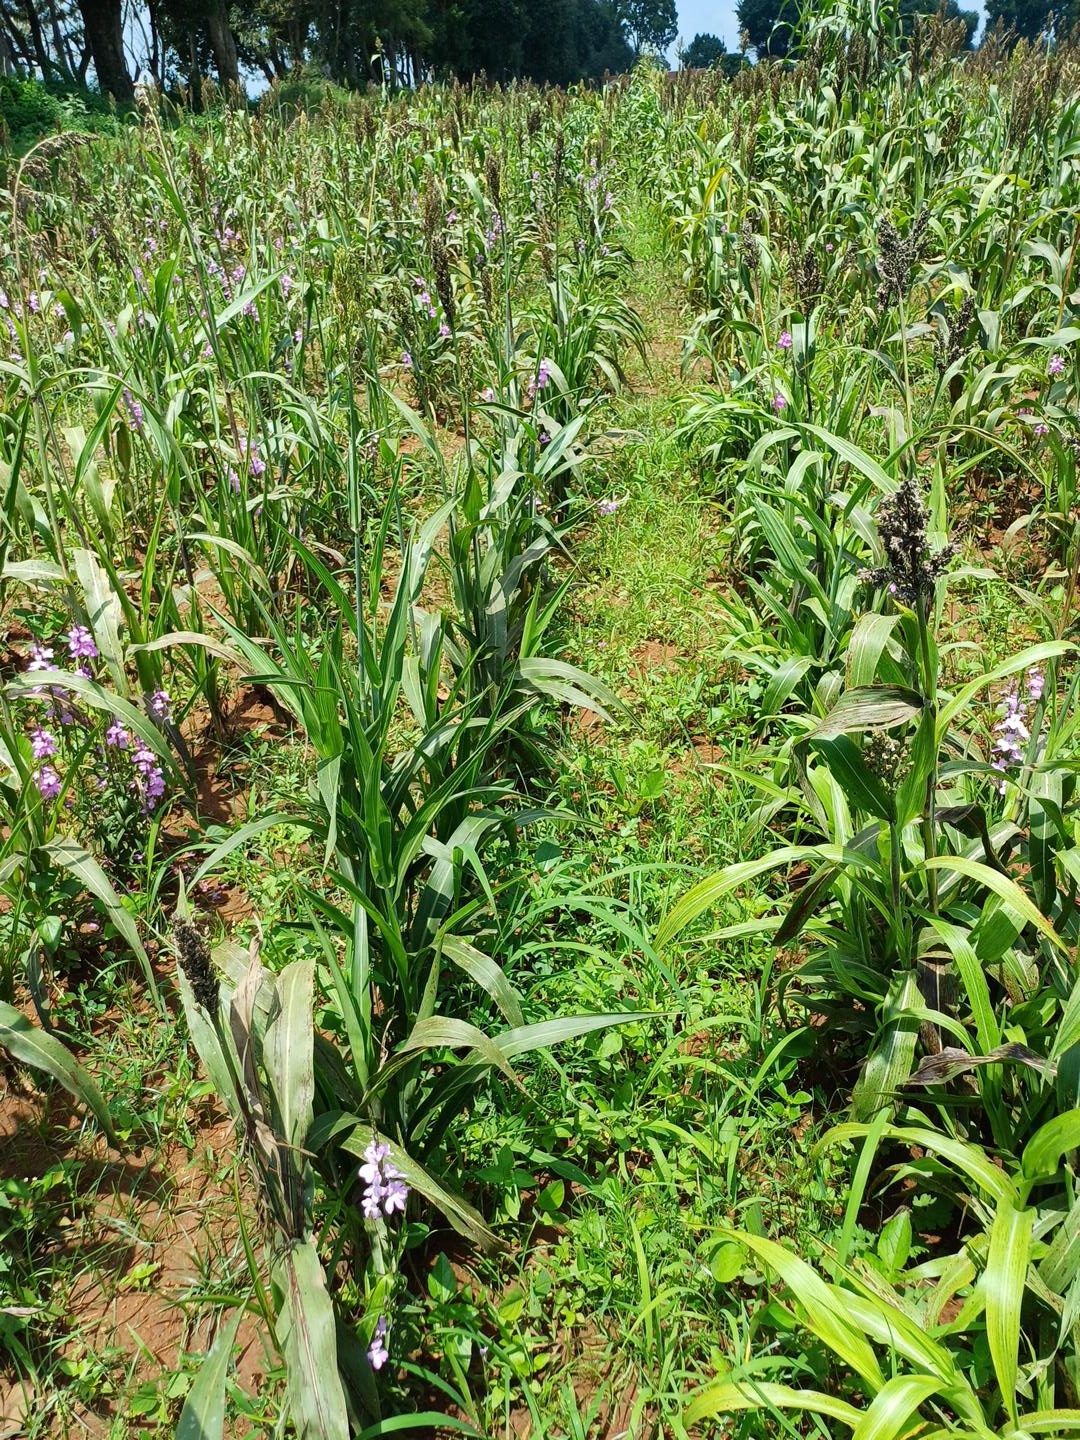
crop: sorghum
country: Kenya
